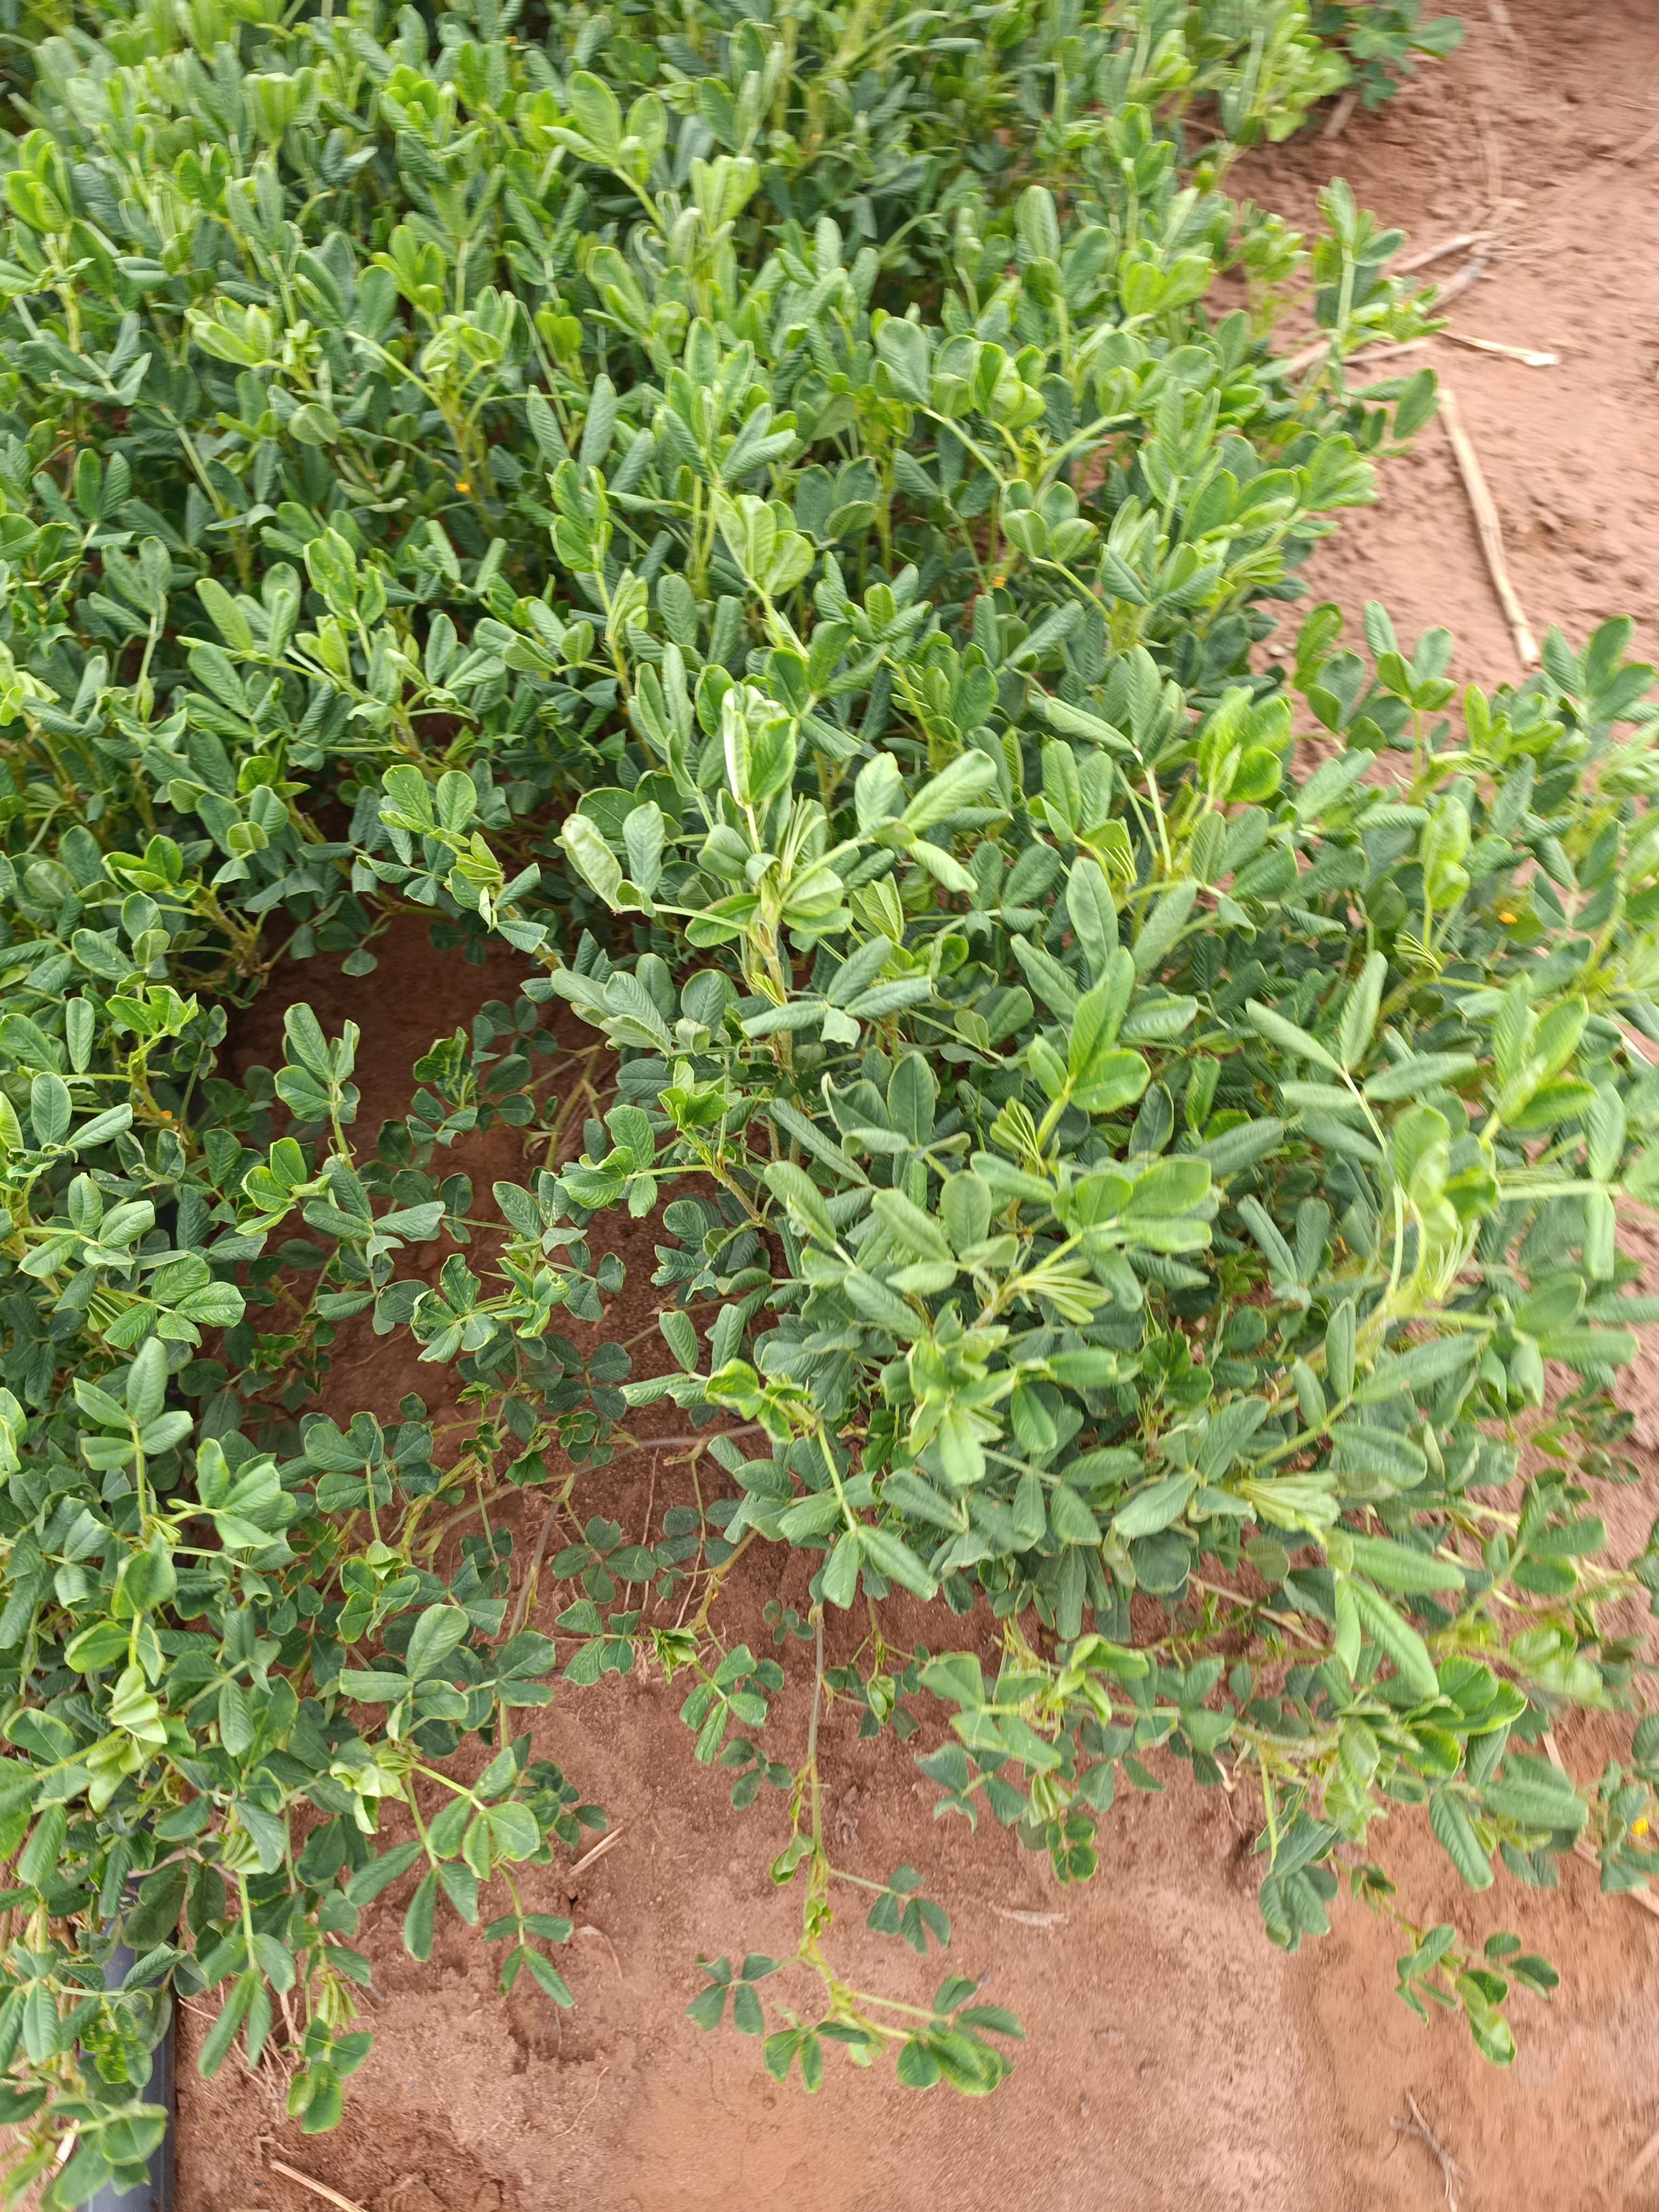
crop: groundnut
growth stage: pegging
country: Kenya
